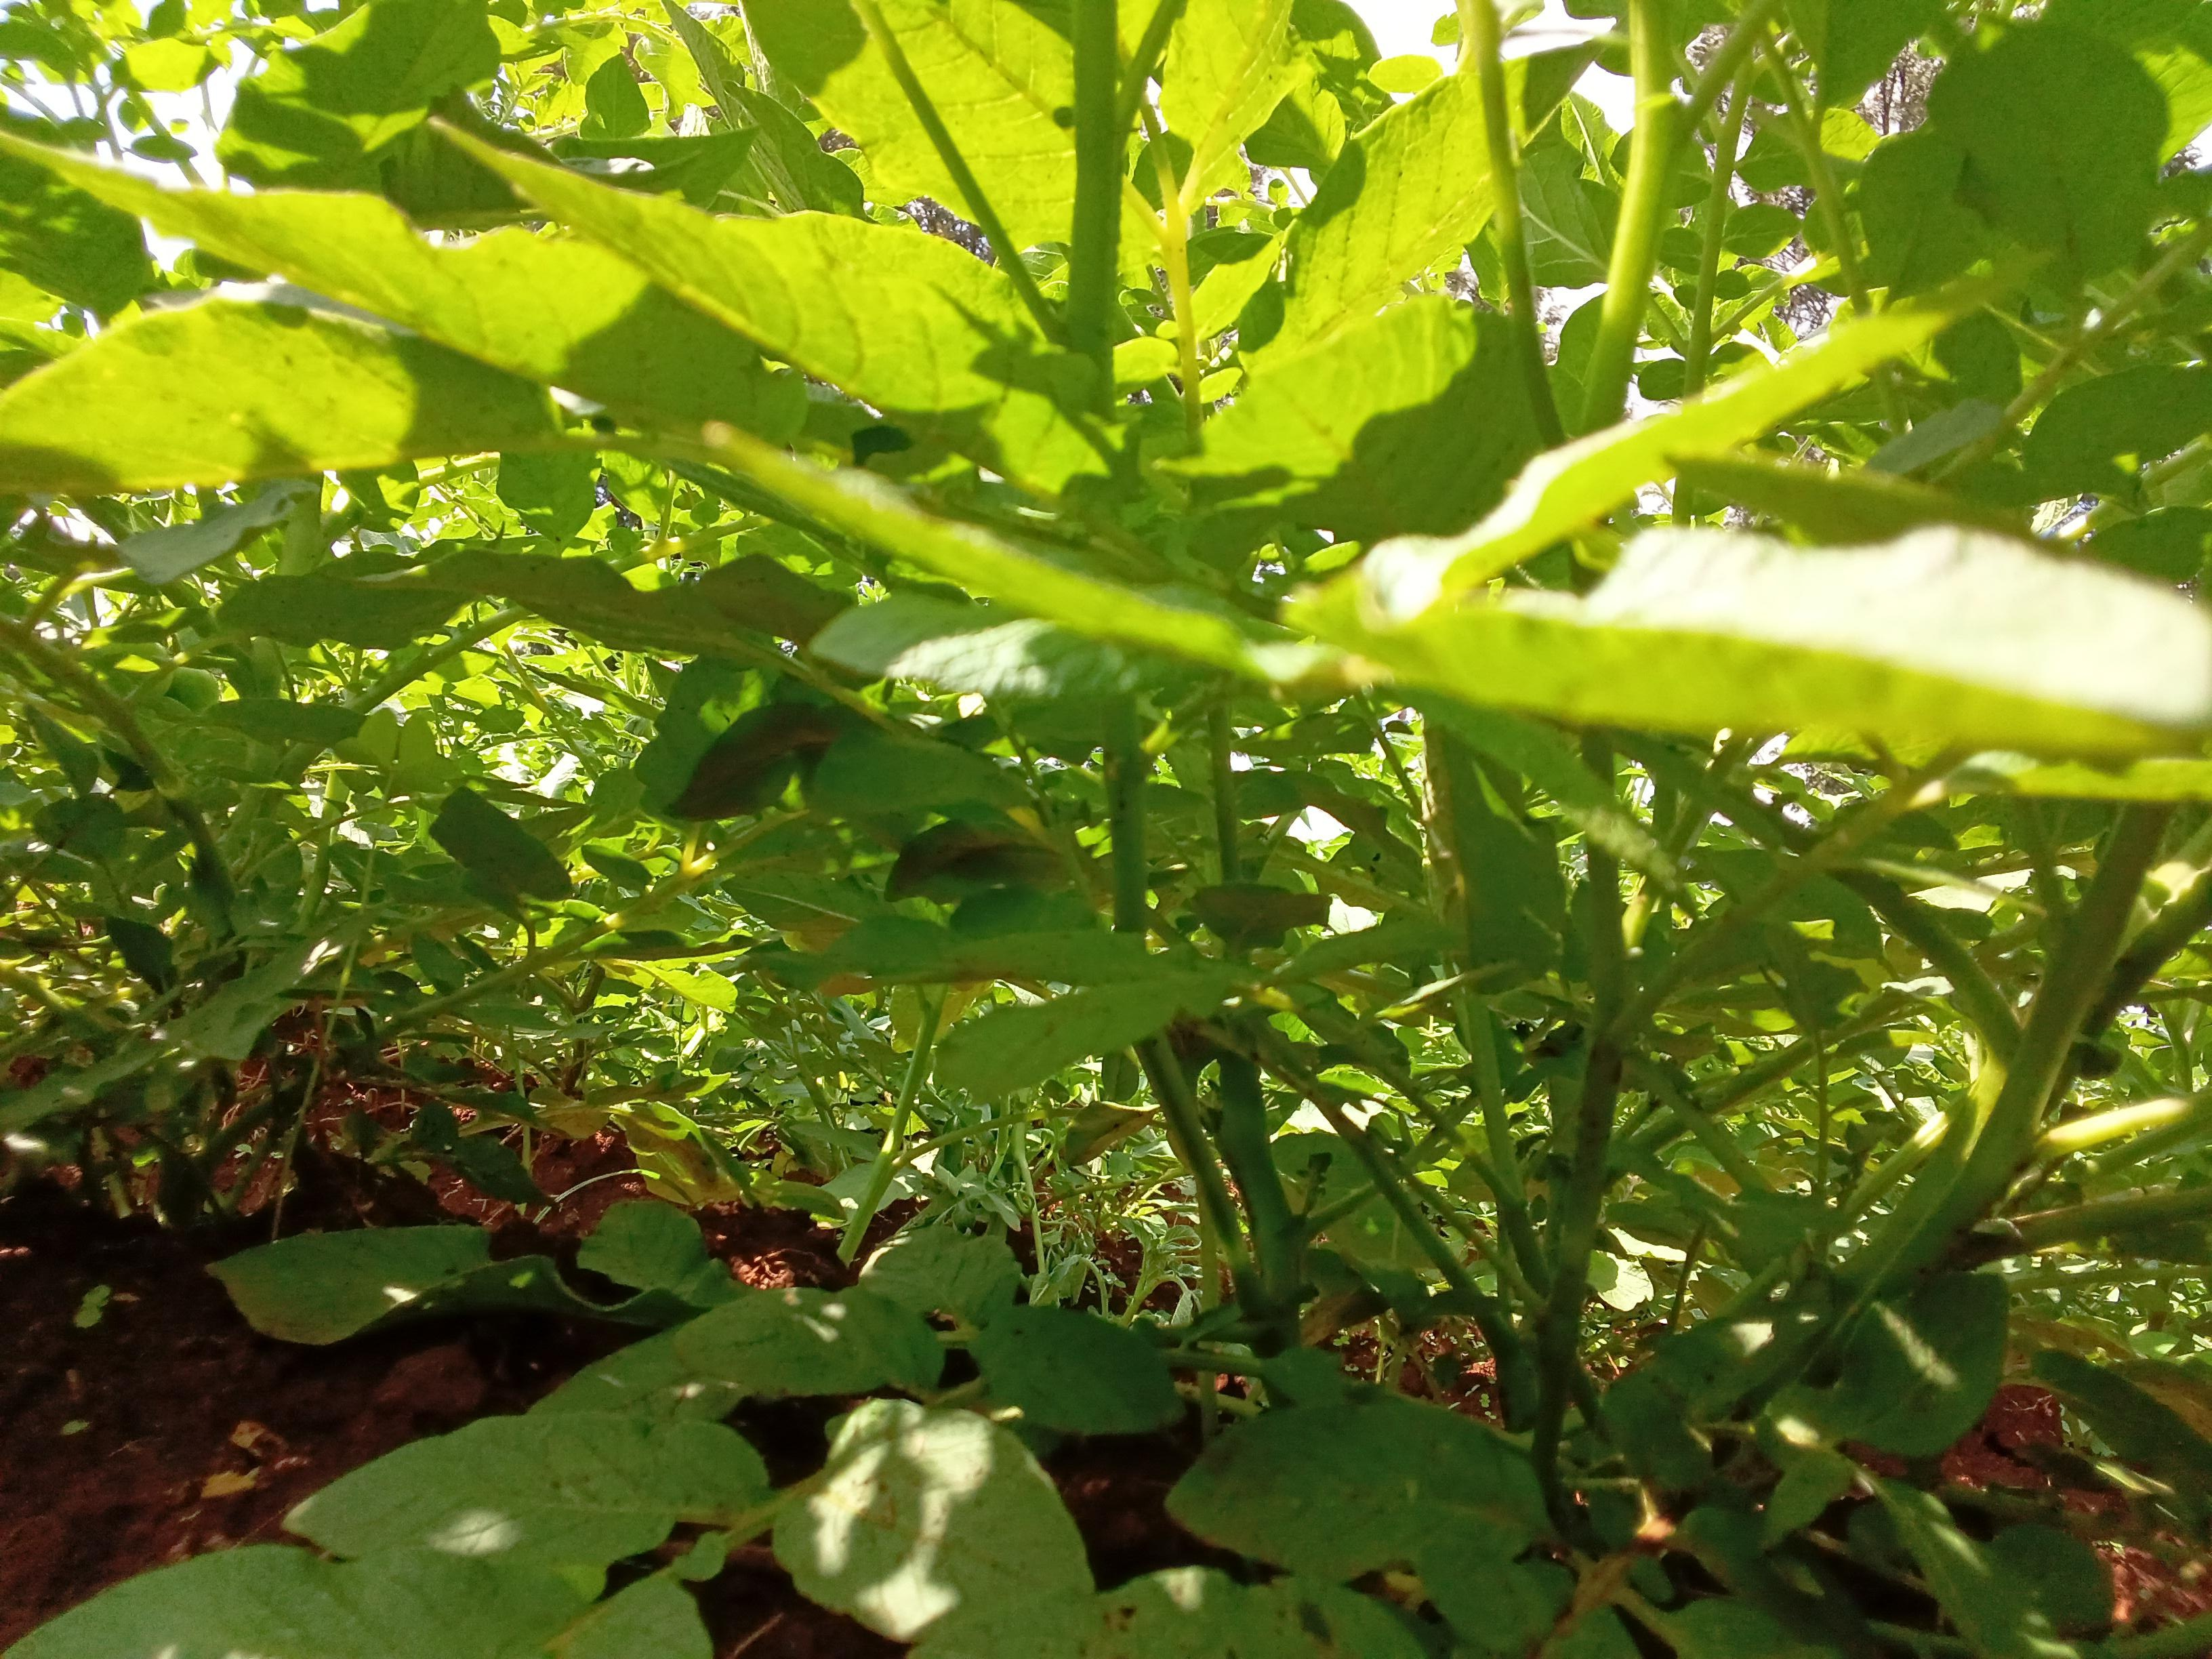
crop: potato
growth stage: flowering
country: Kenya
